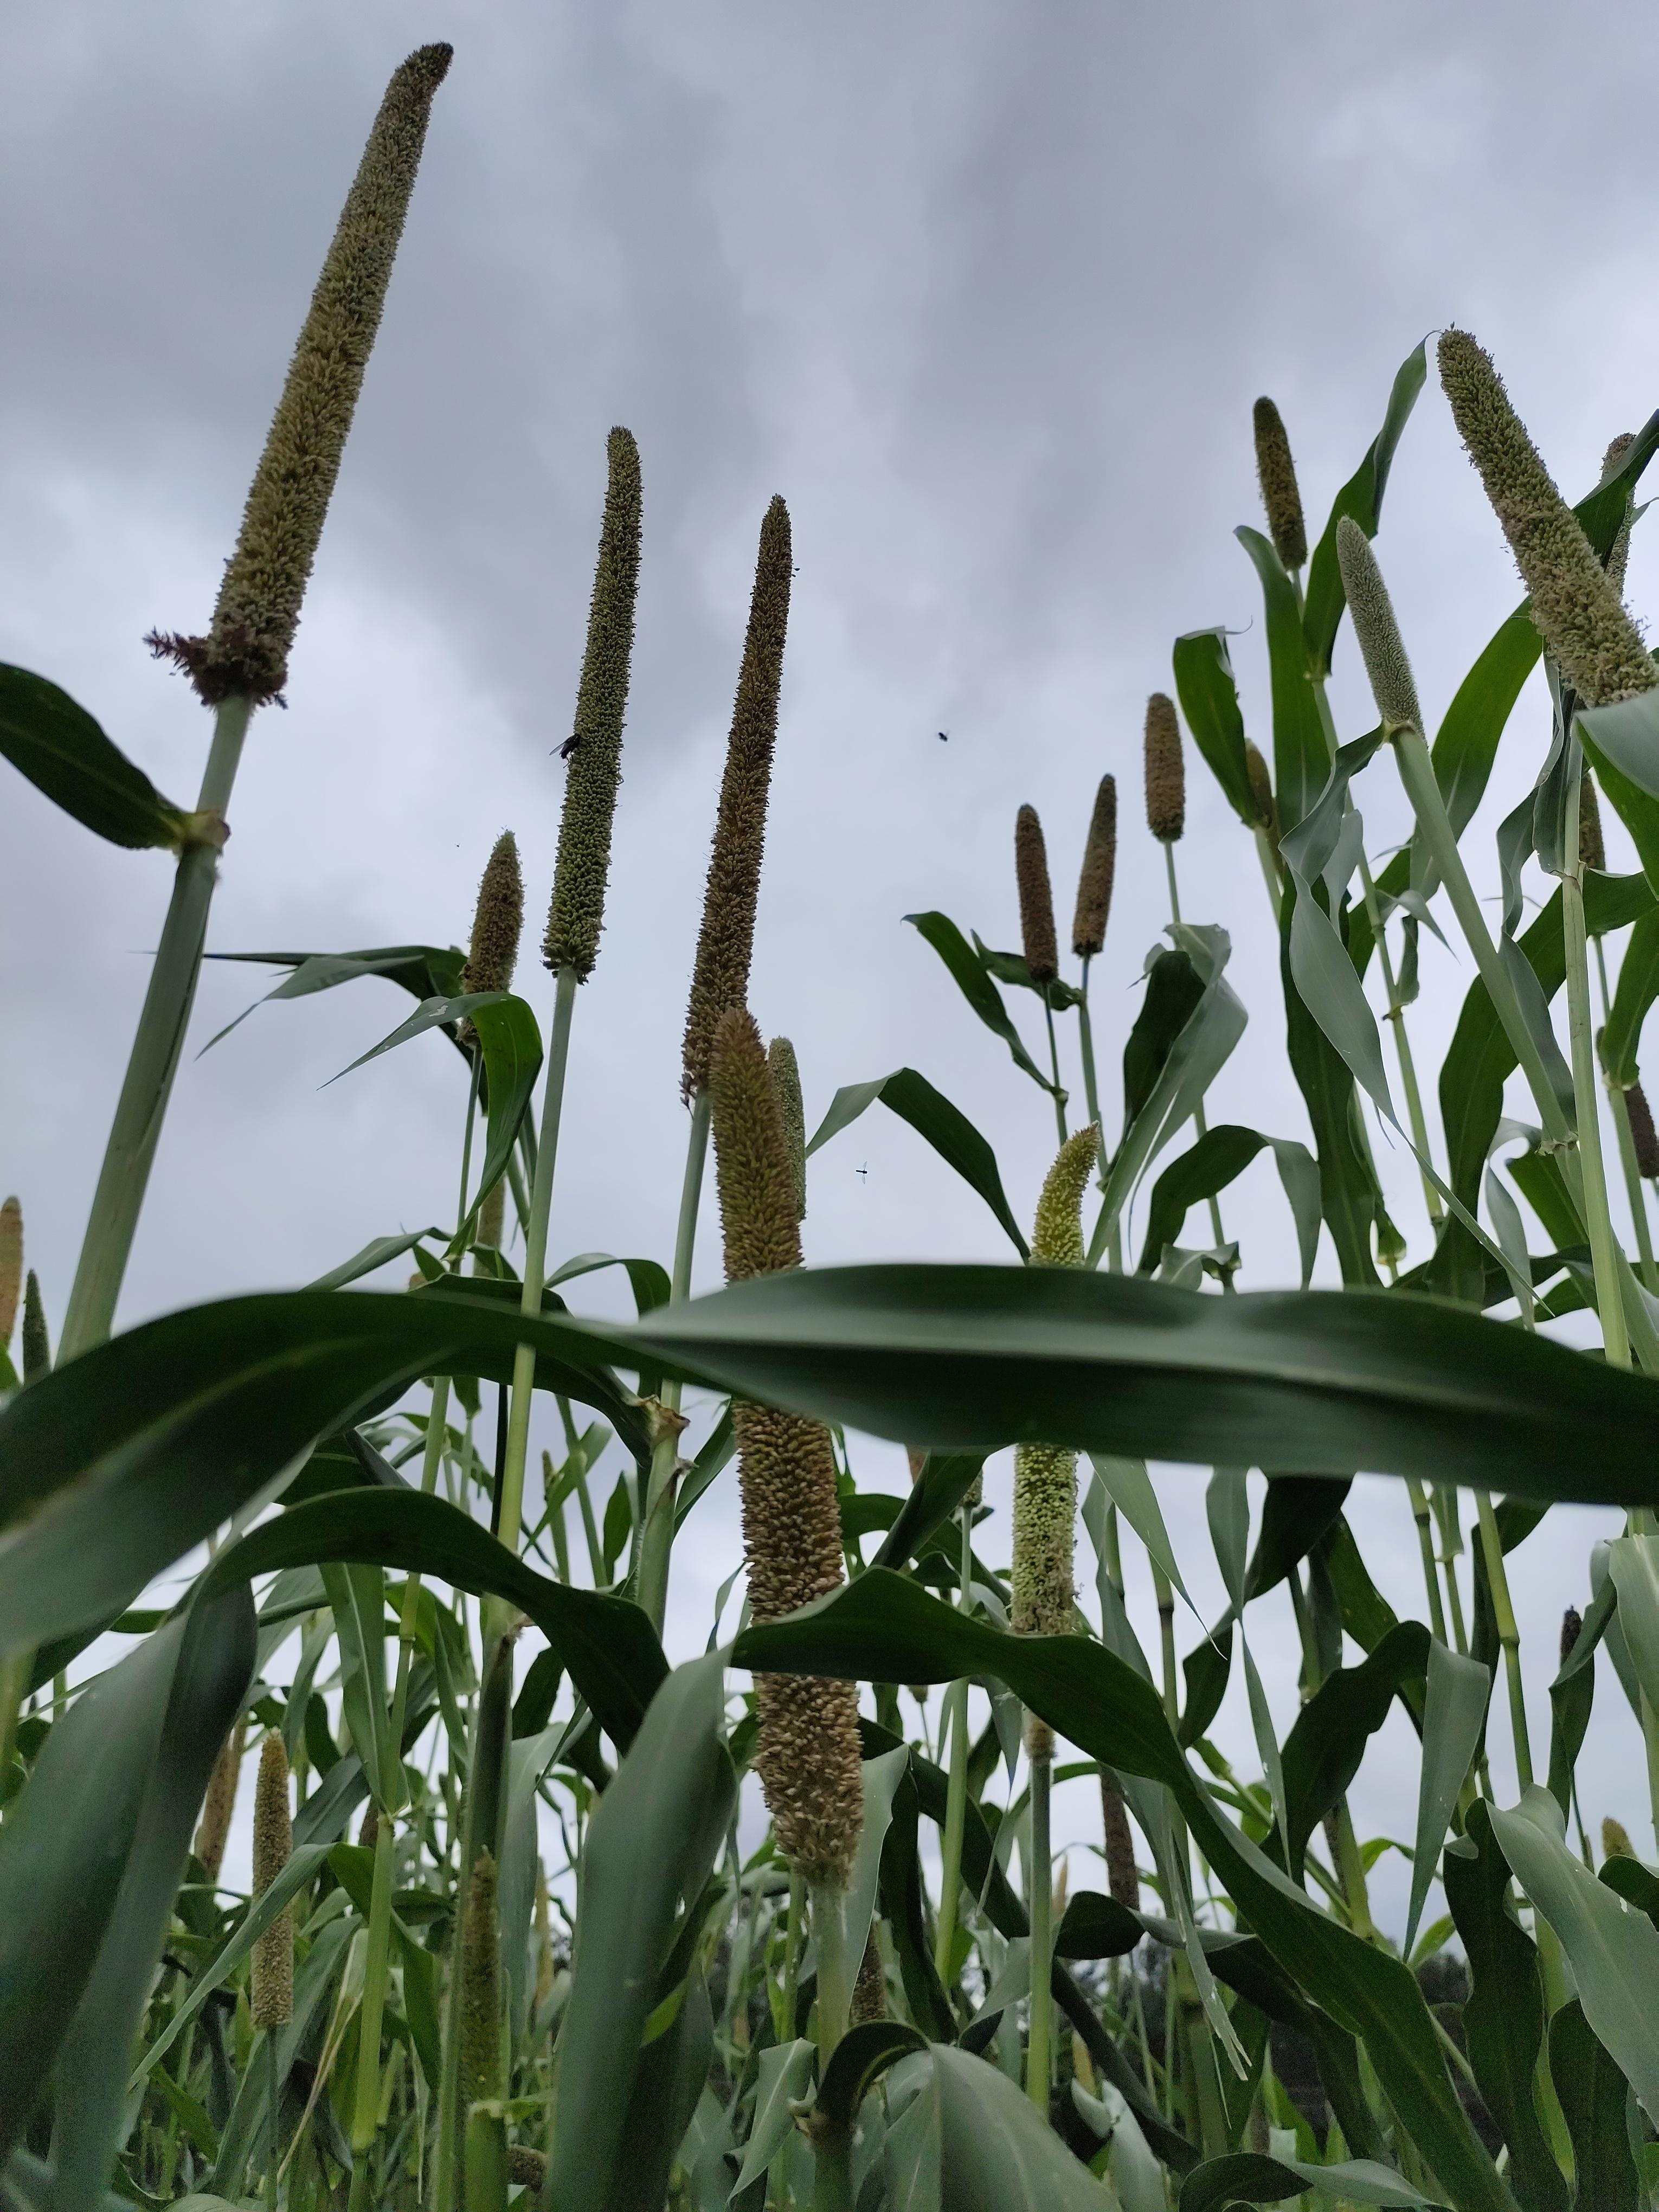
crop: pearl millet
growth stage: heading tuber
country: Tanzania
